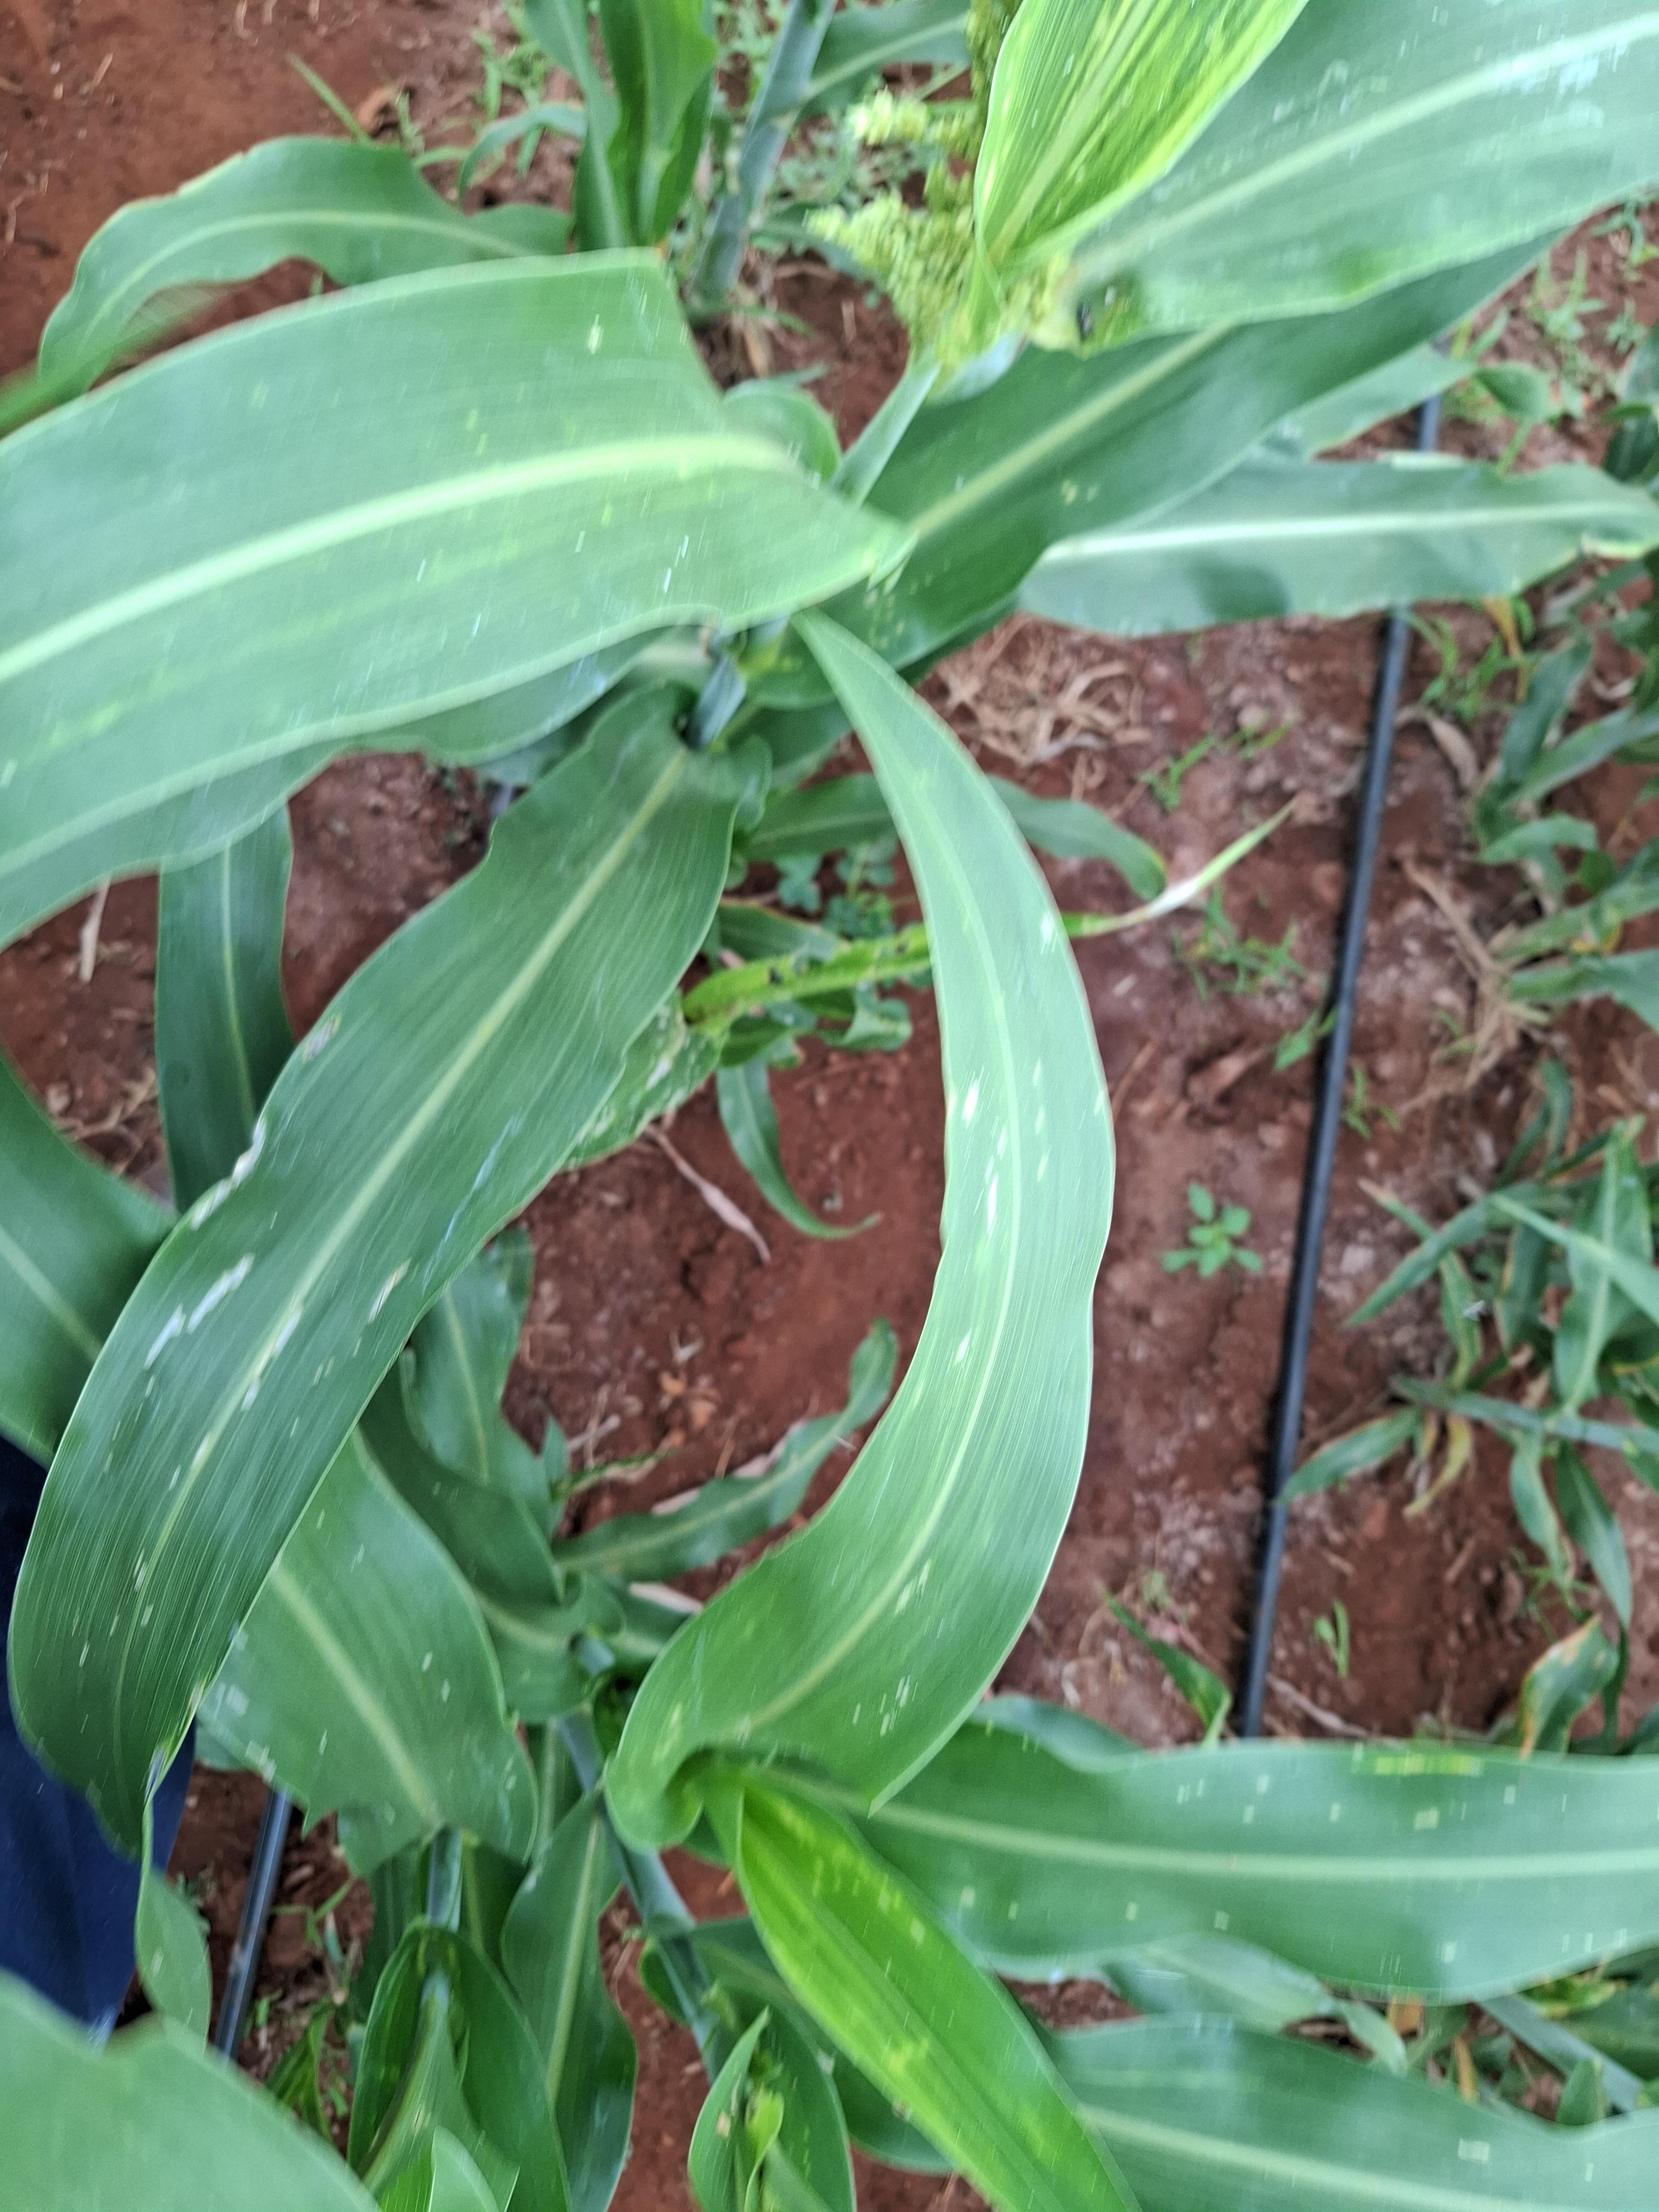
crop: sorghum
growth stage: flowering
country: Kenya
